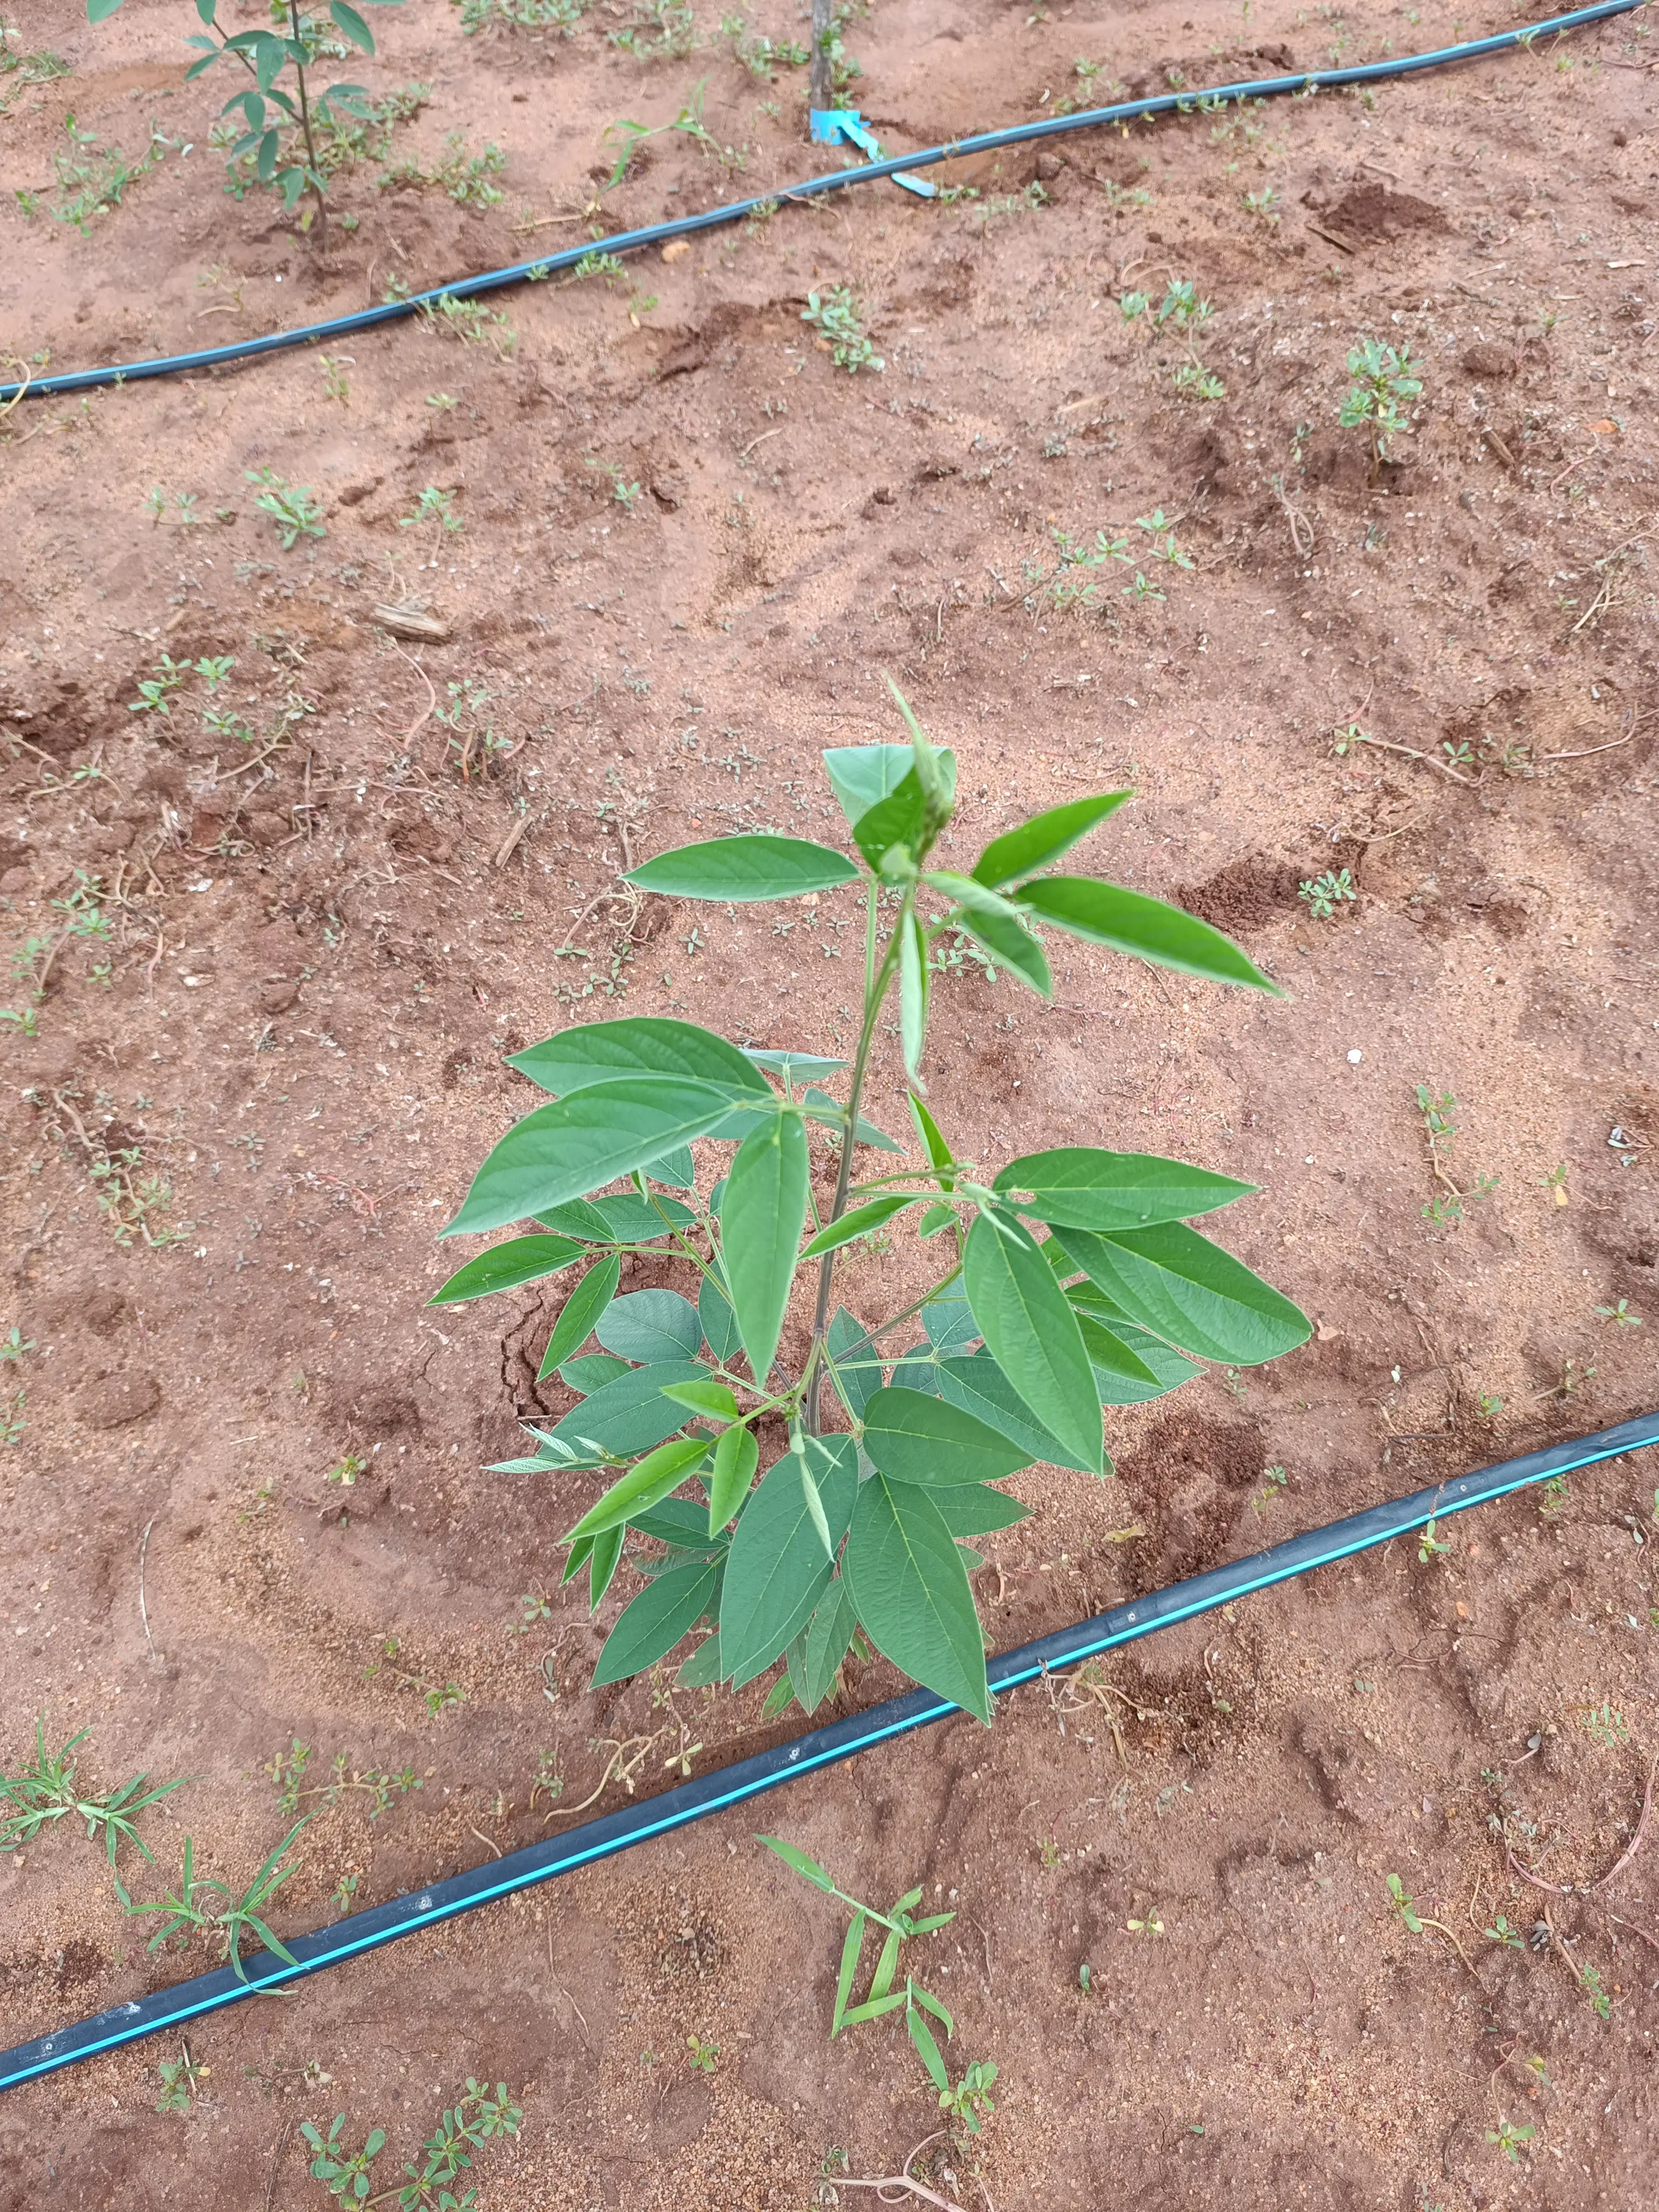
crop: pigeonpea
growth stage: vegetative
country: Kenya
